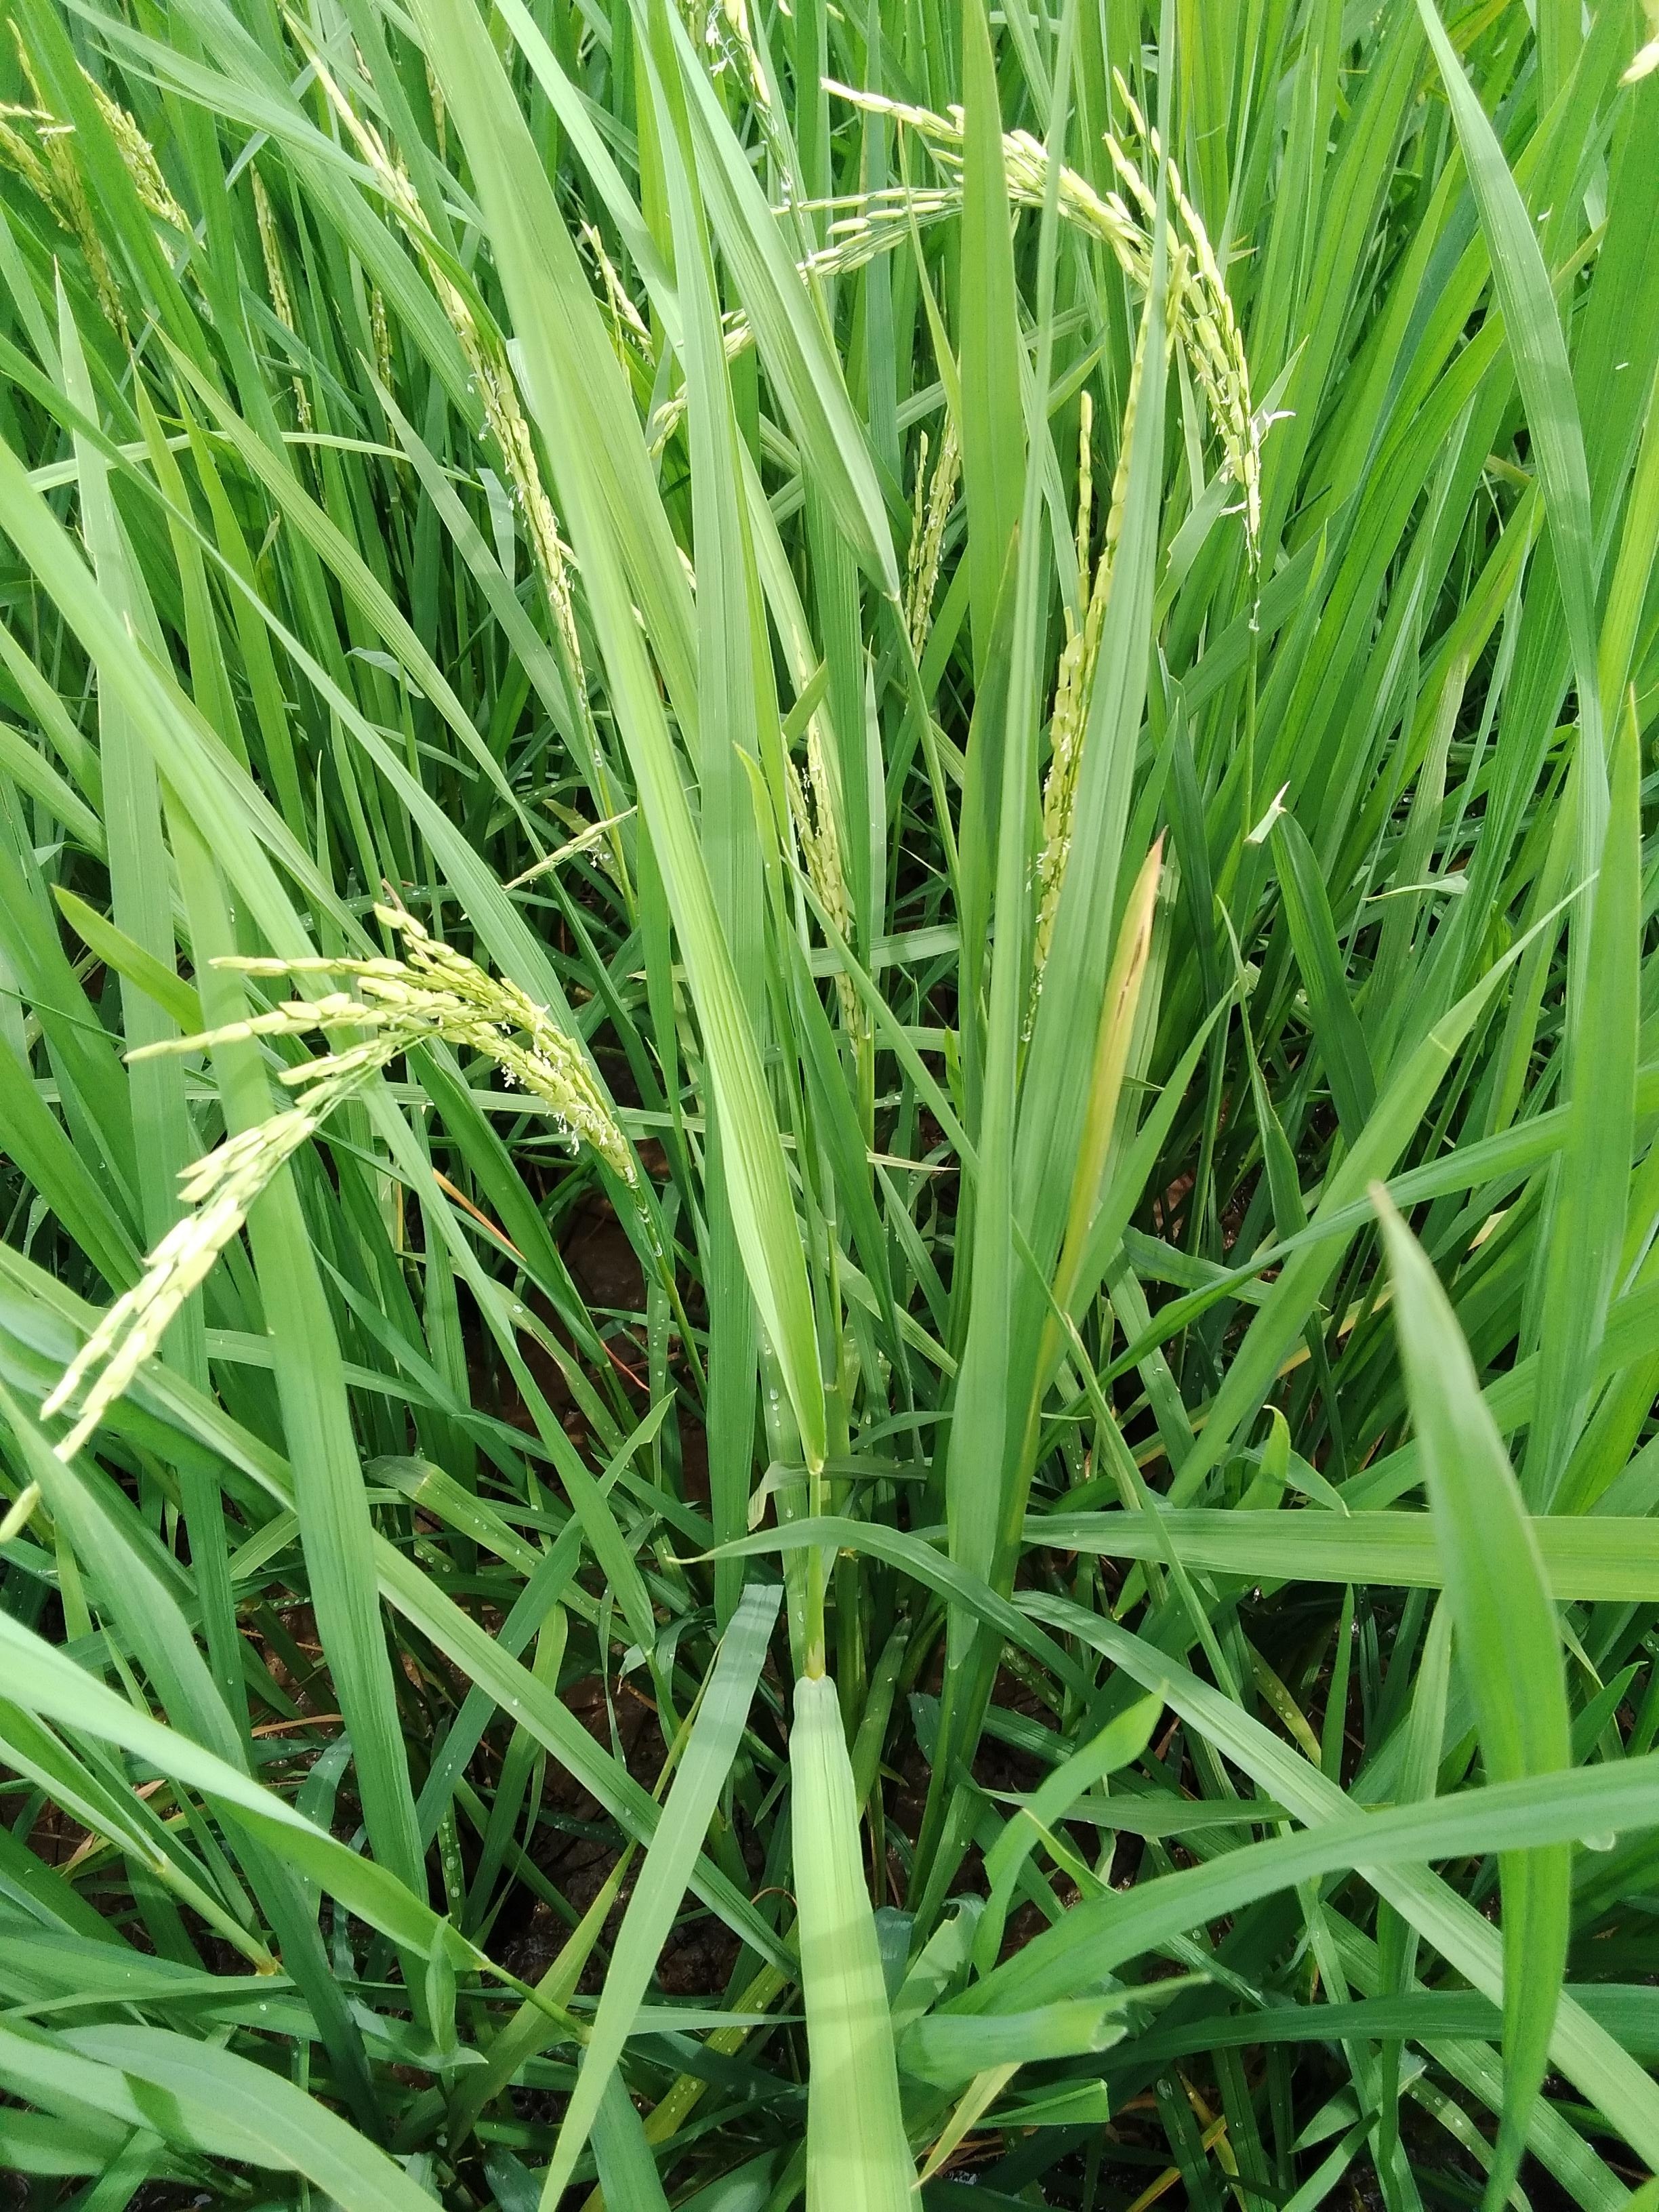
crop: rice
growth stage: flowering
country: Nigeria
